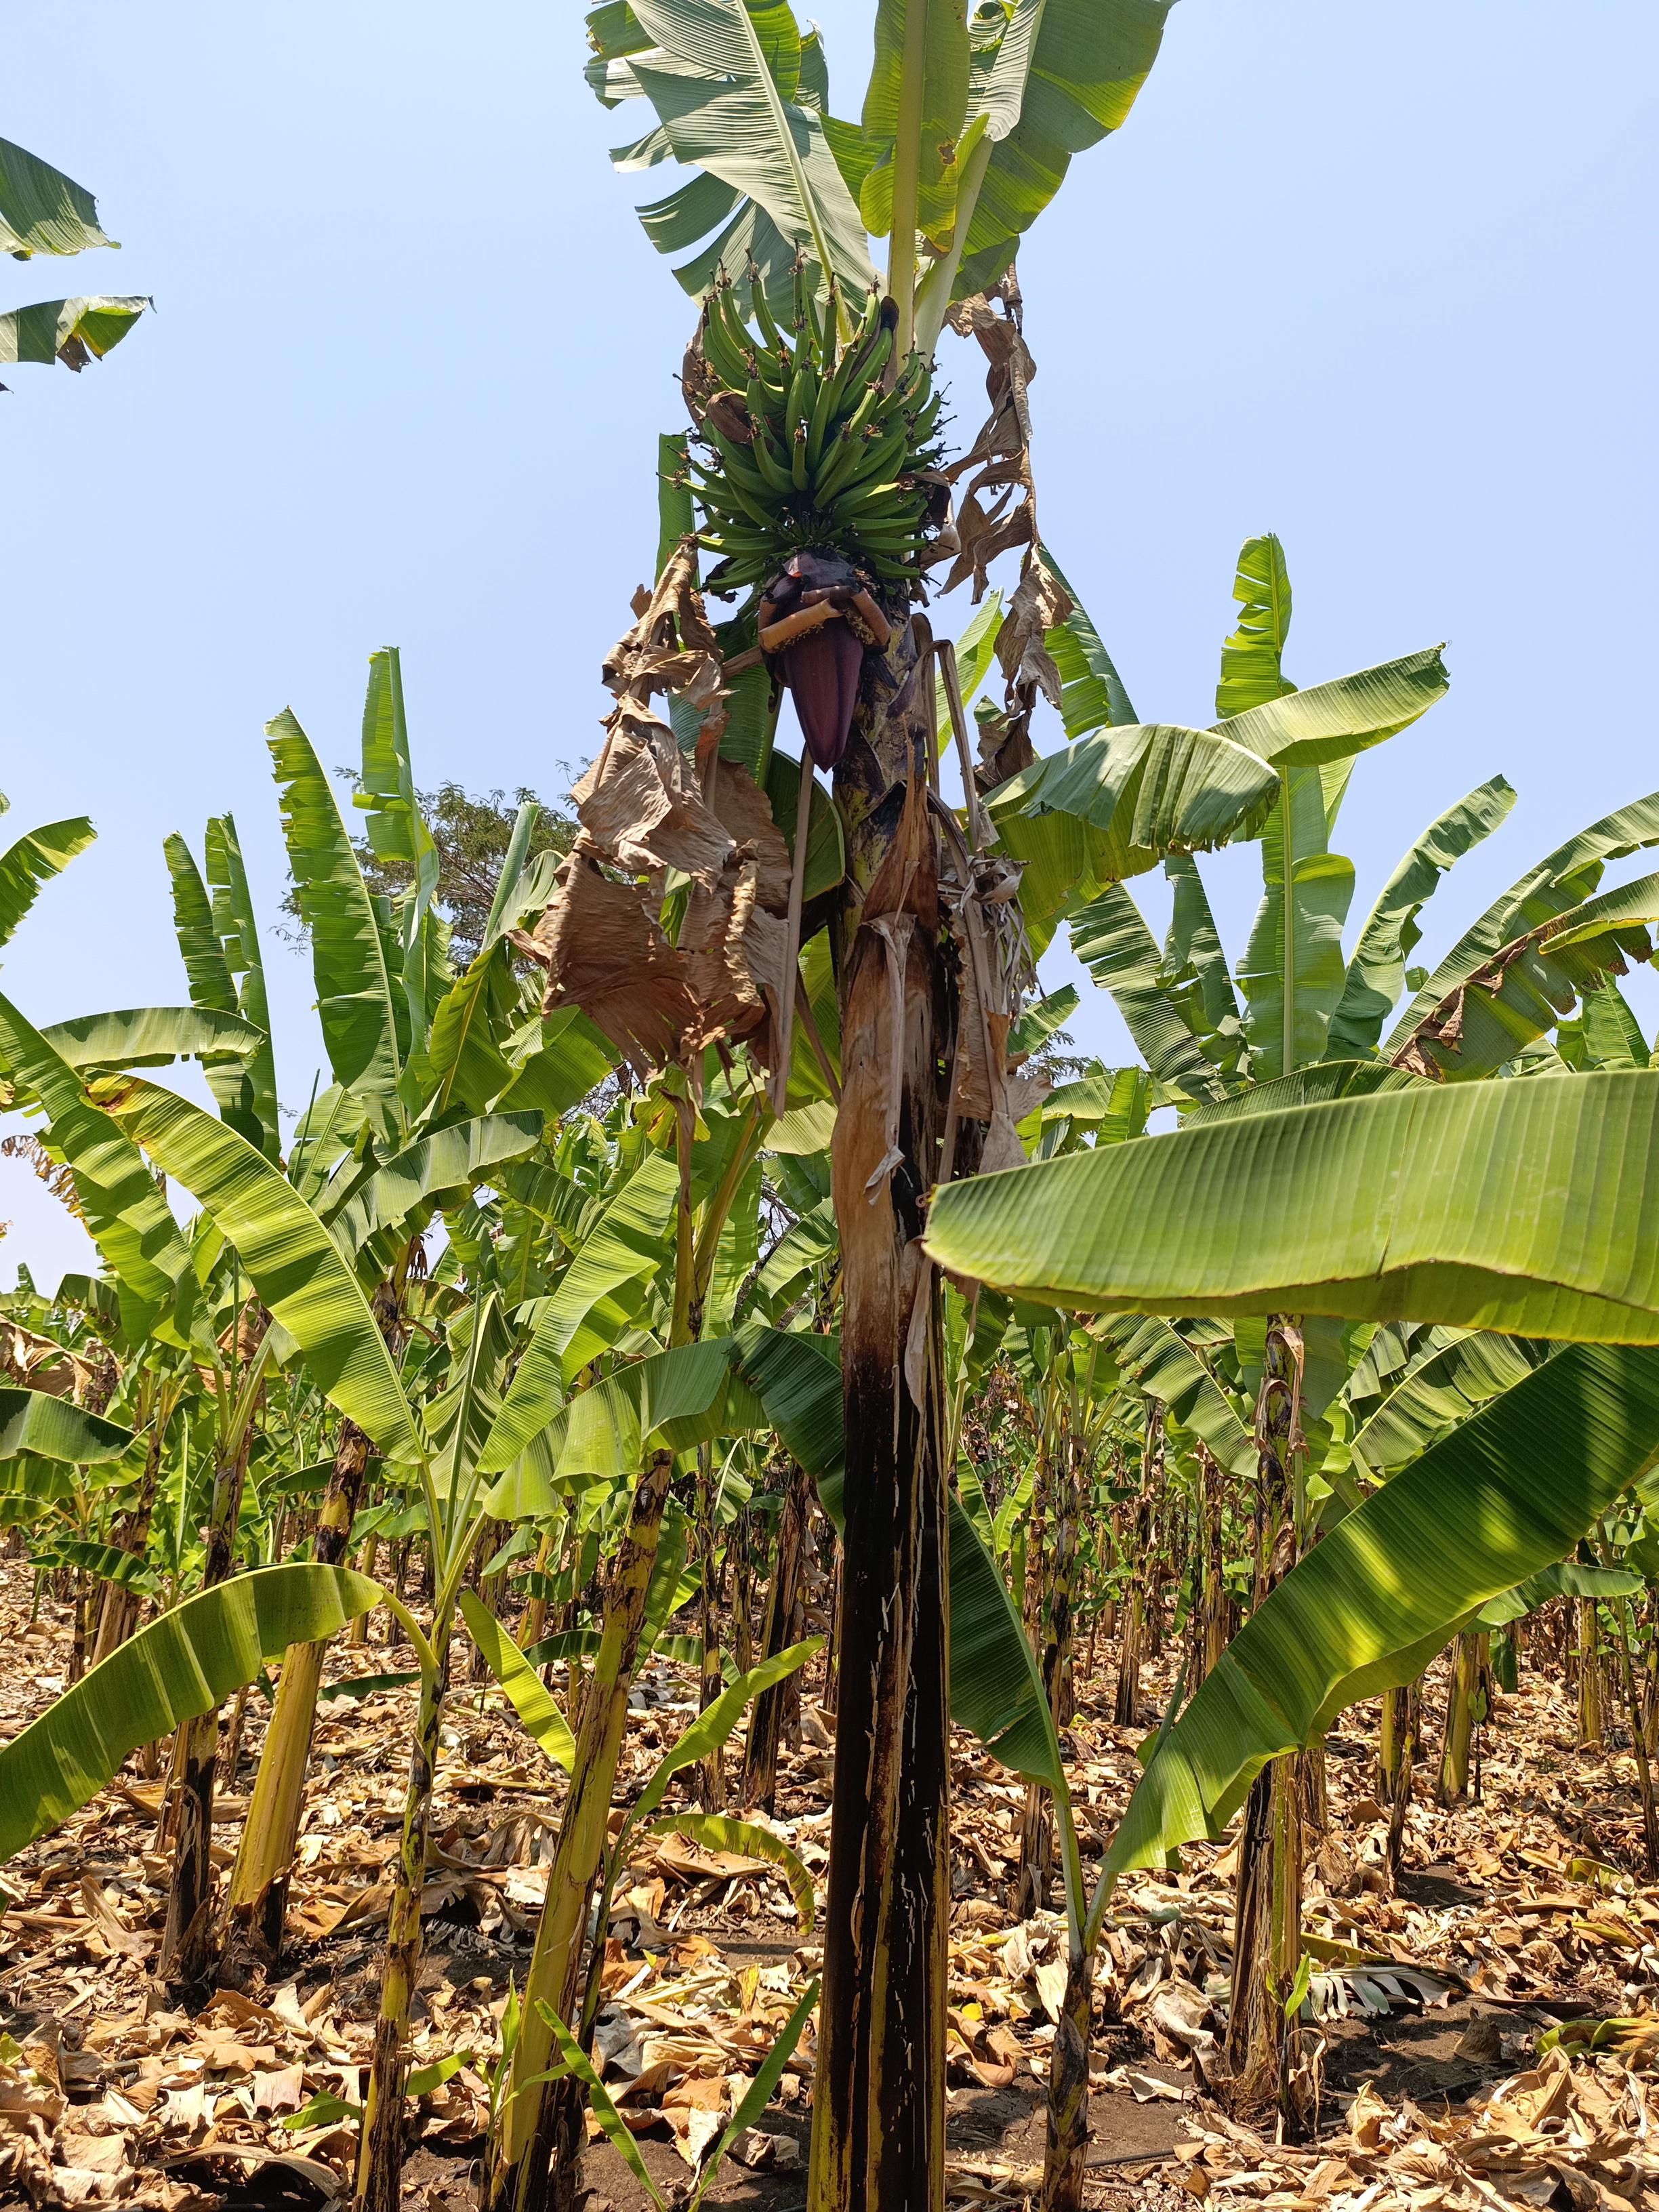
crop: banana
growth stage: vegetative
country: Tanzania
